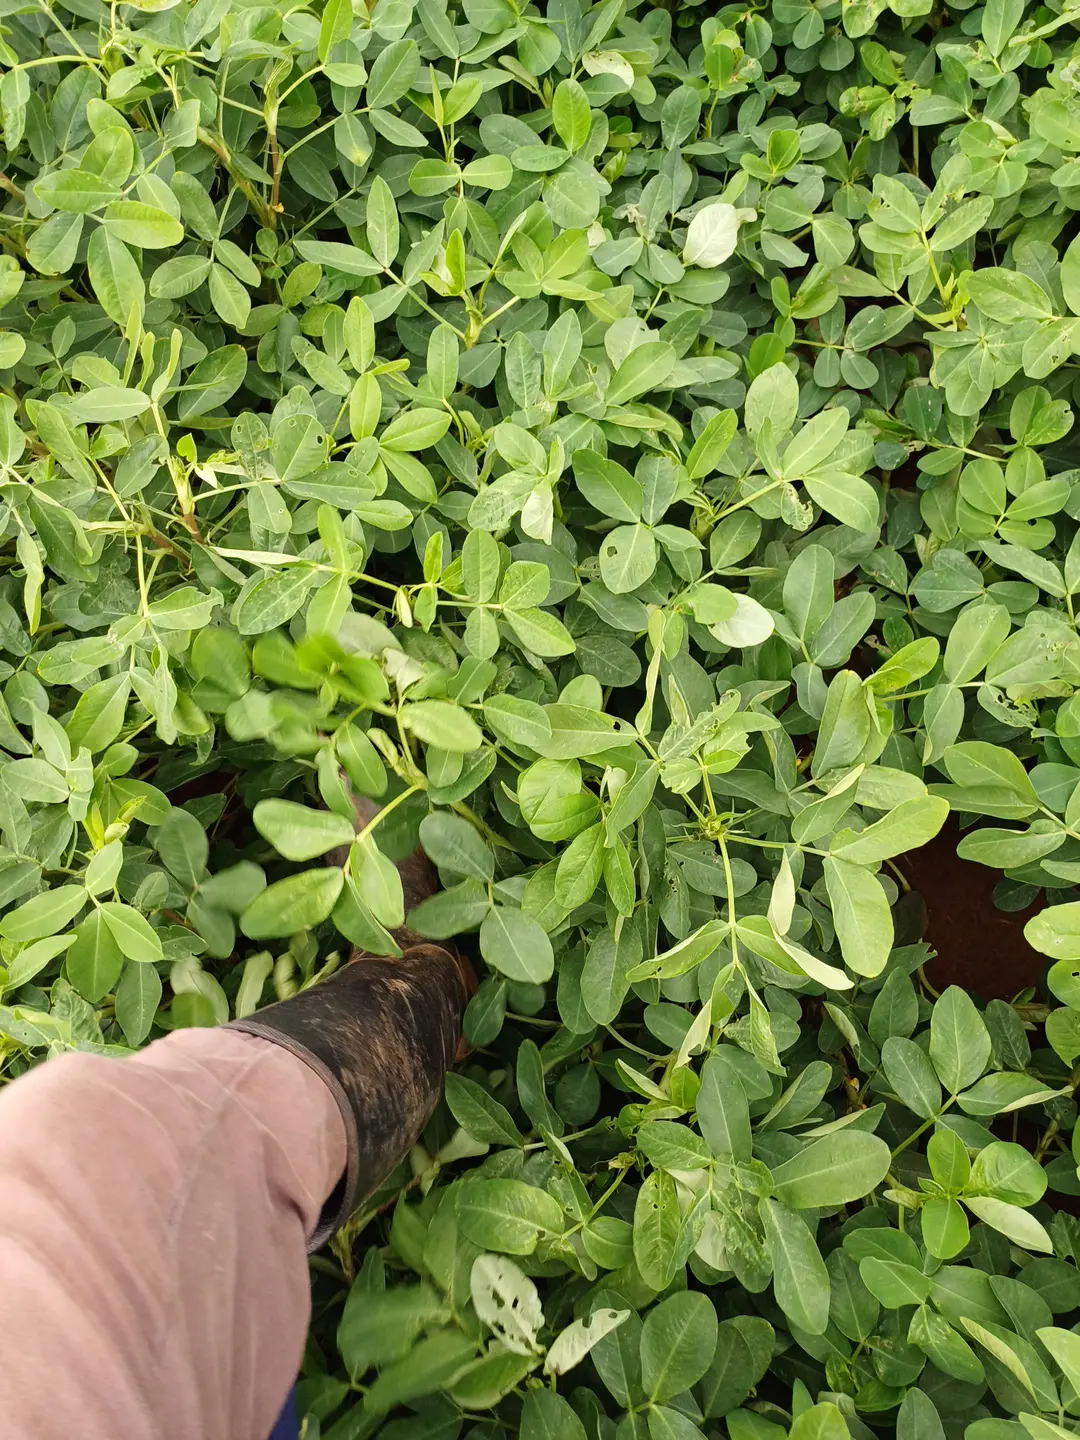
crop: groundnut
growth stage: flowering
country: Kenya
